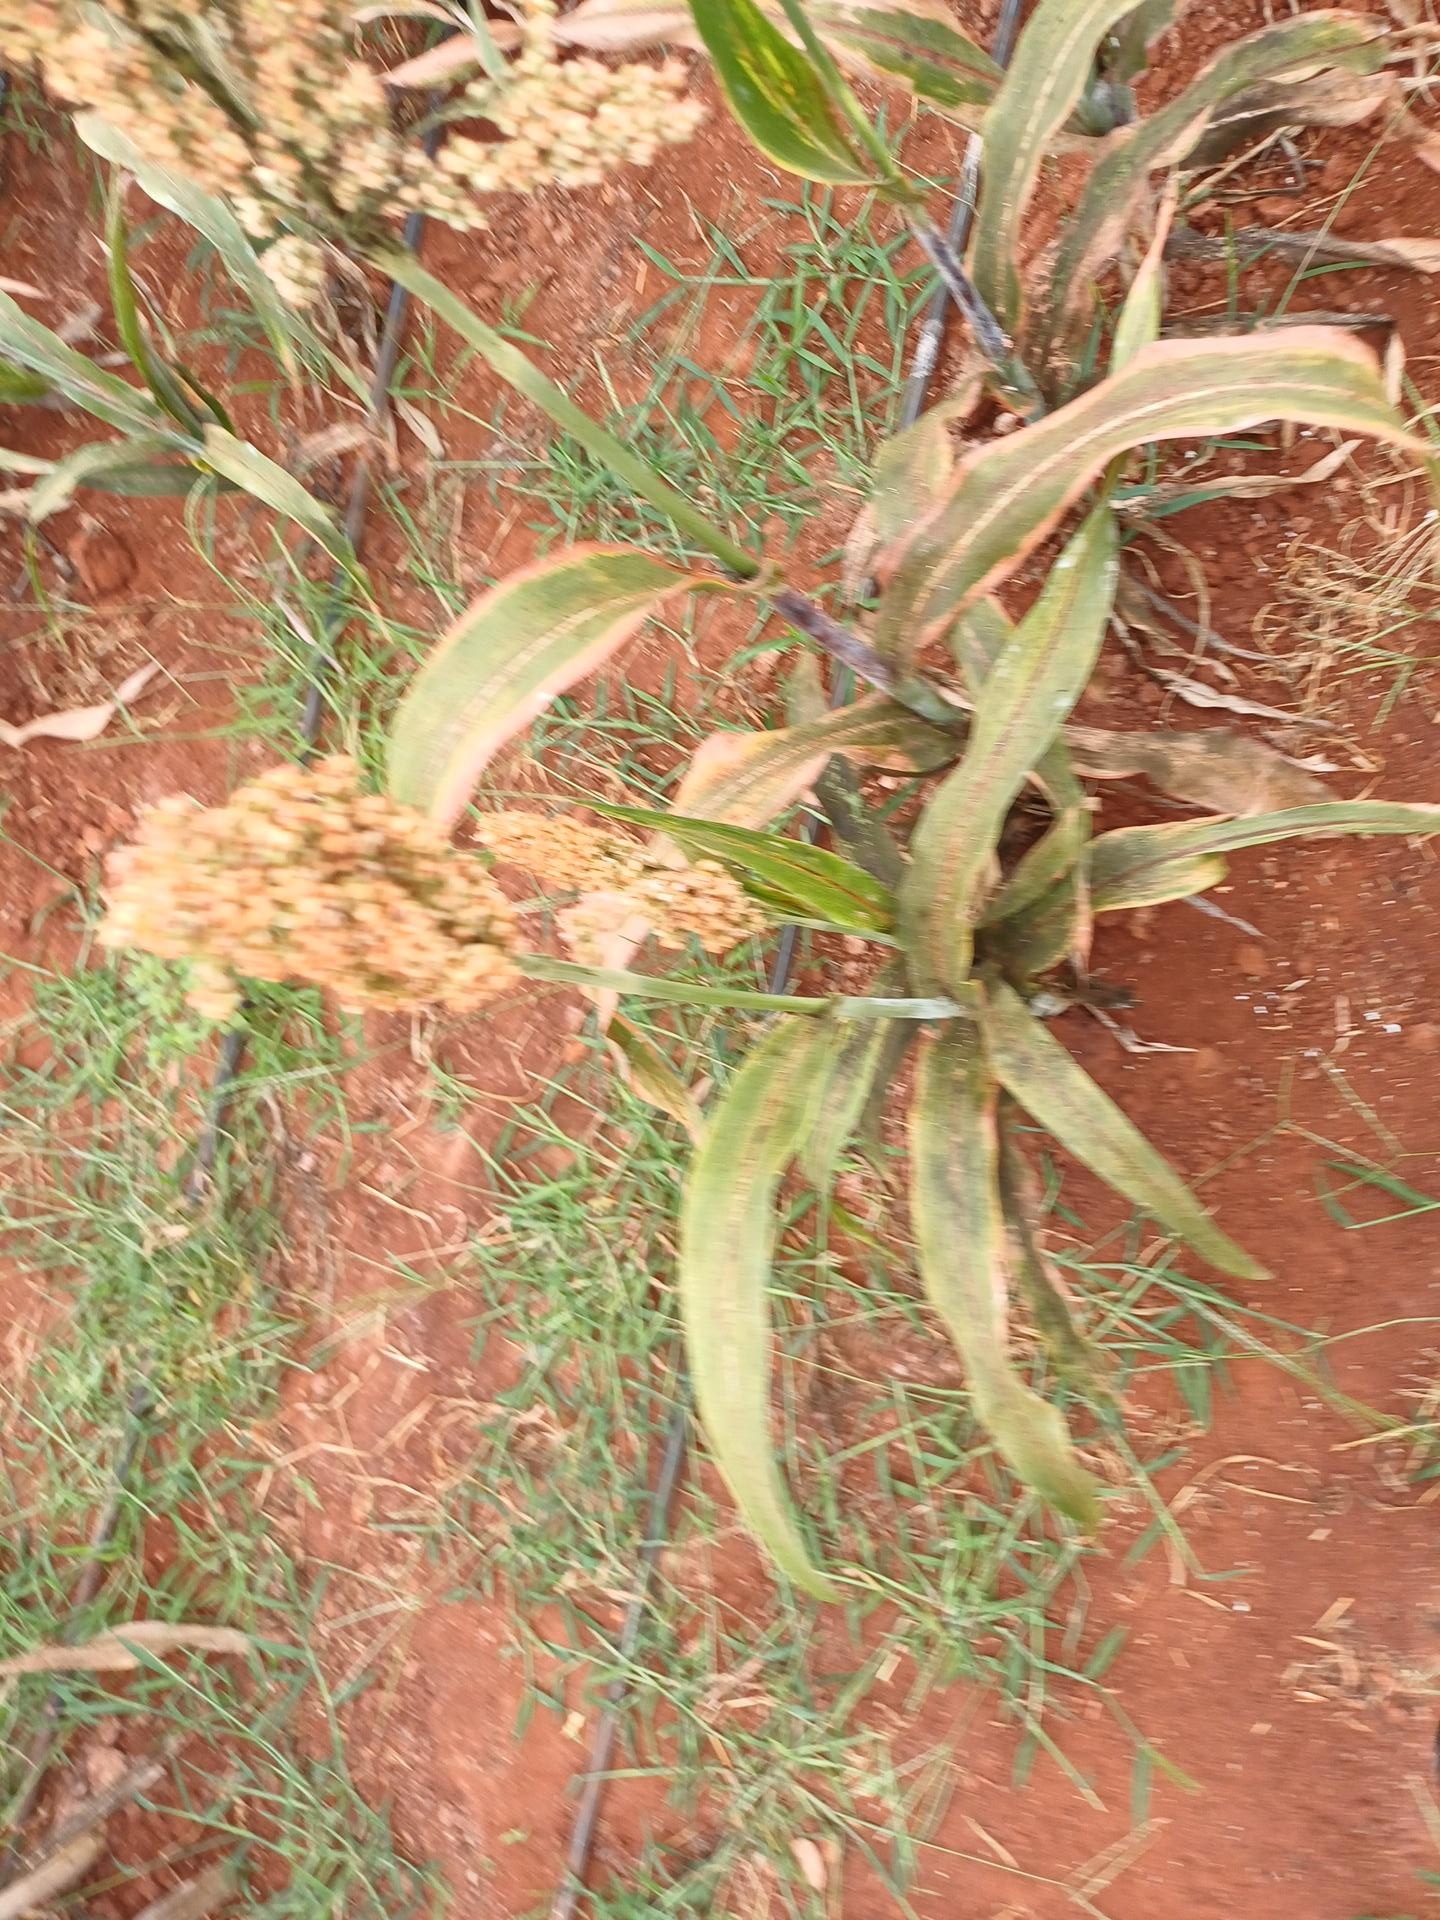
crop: sorghum
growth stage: maturity
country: Kenya
